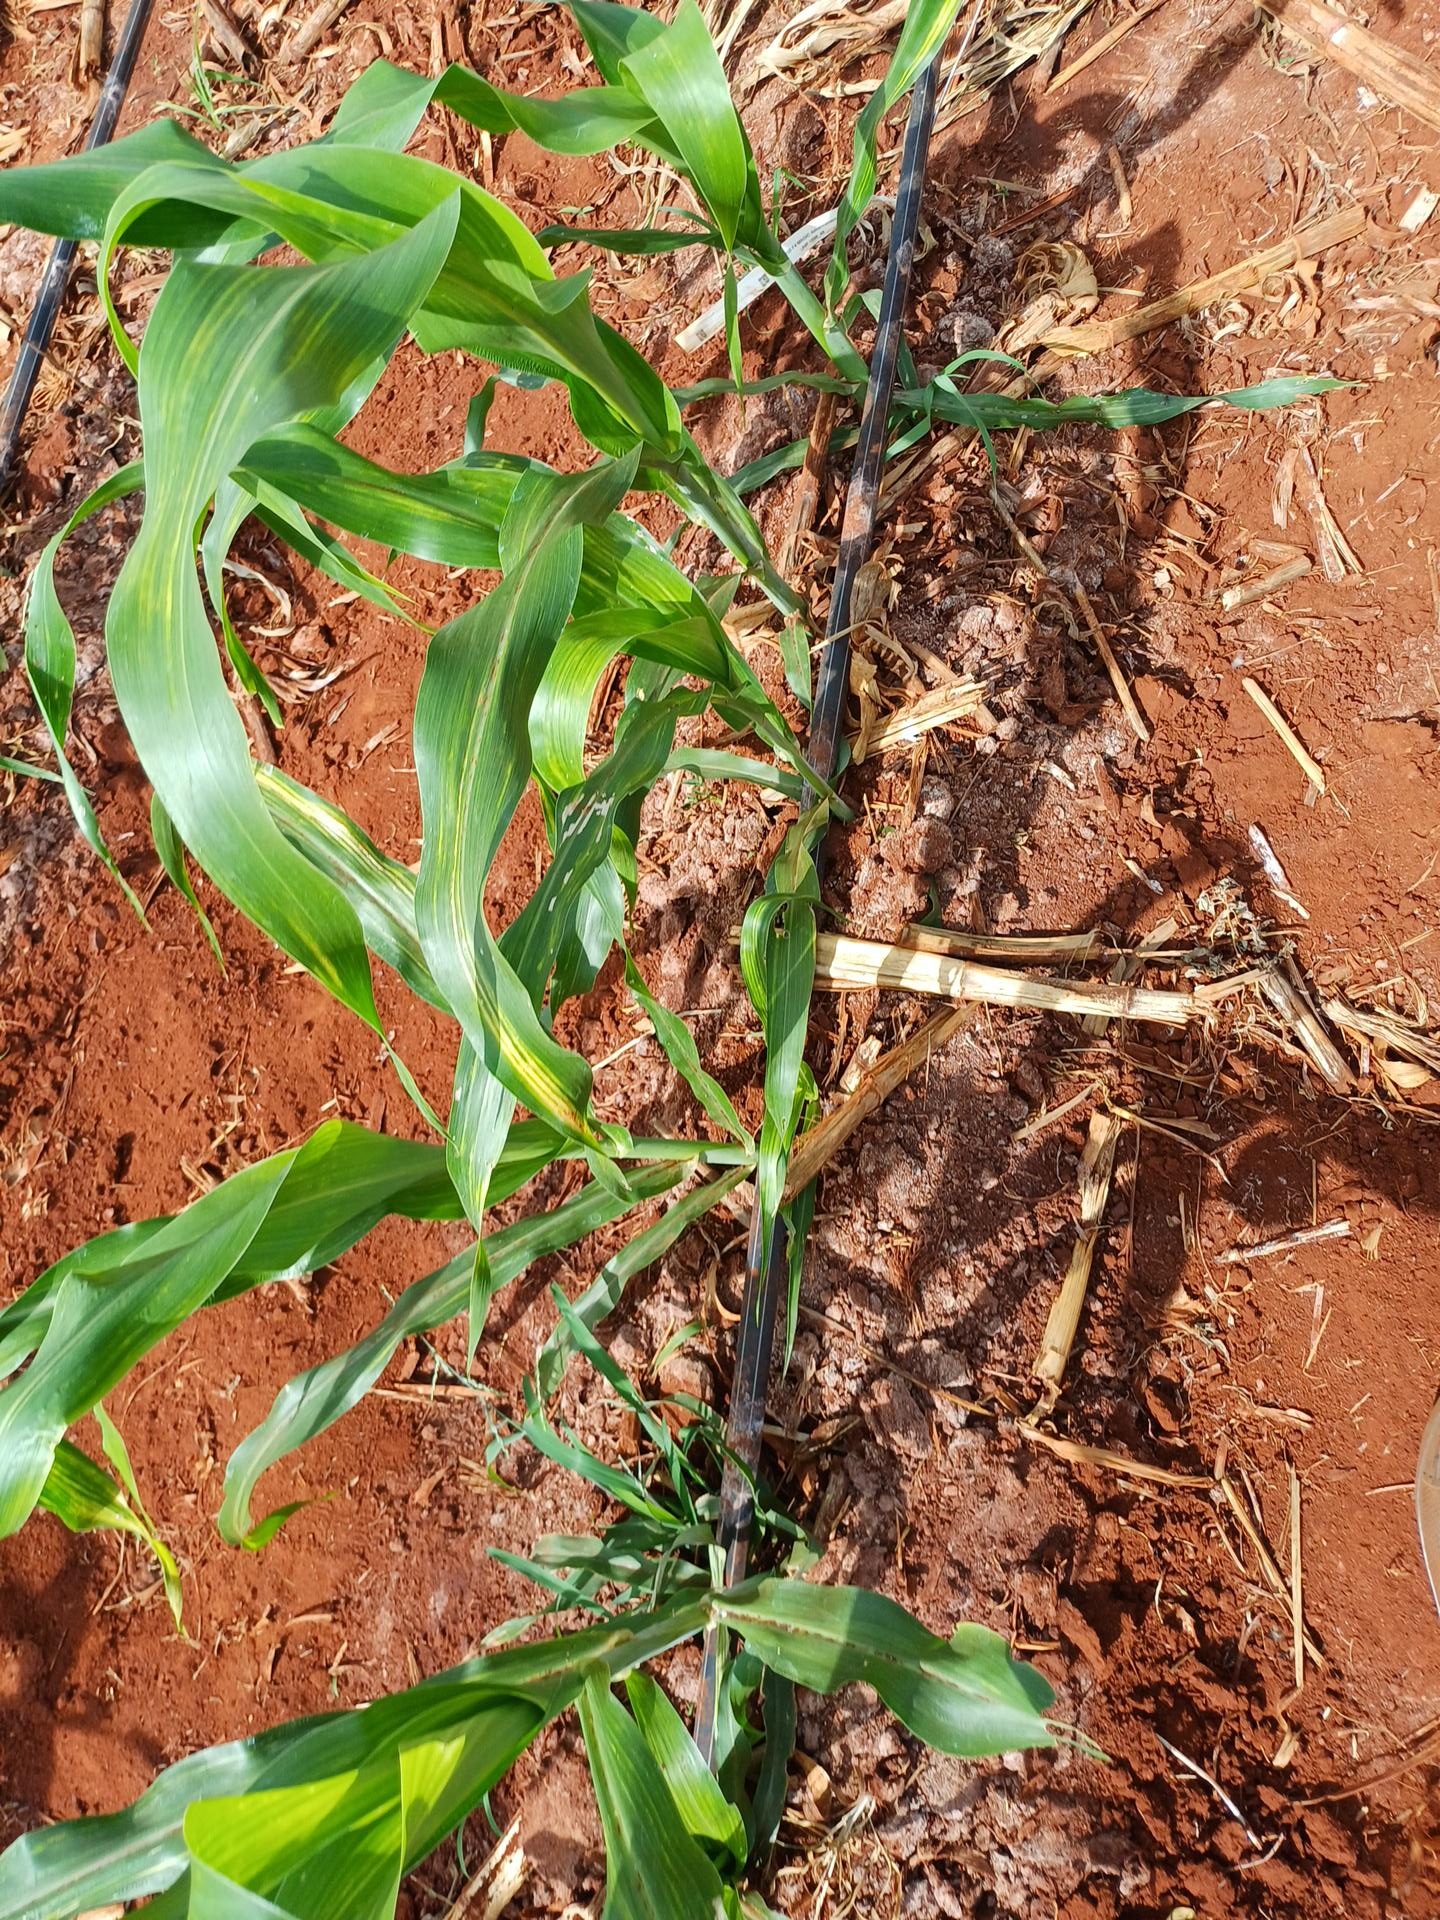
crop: sorghum
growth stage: vegetative
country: Kenya
